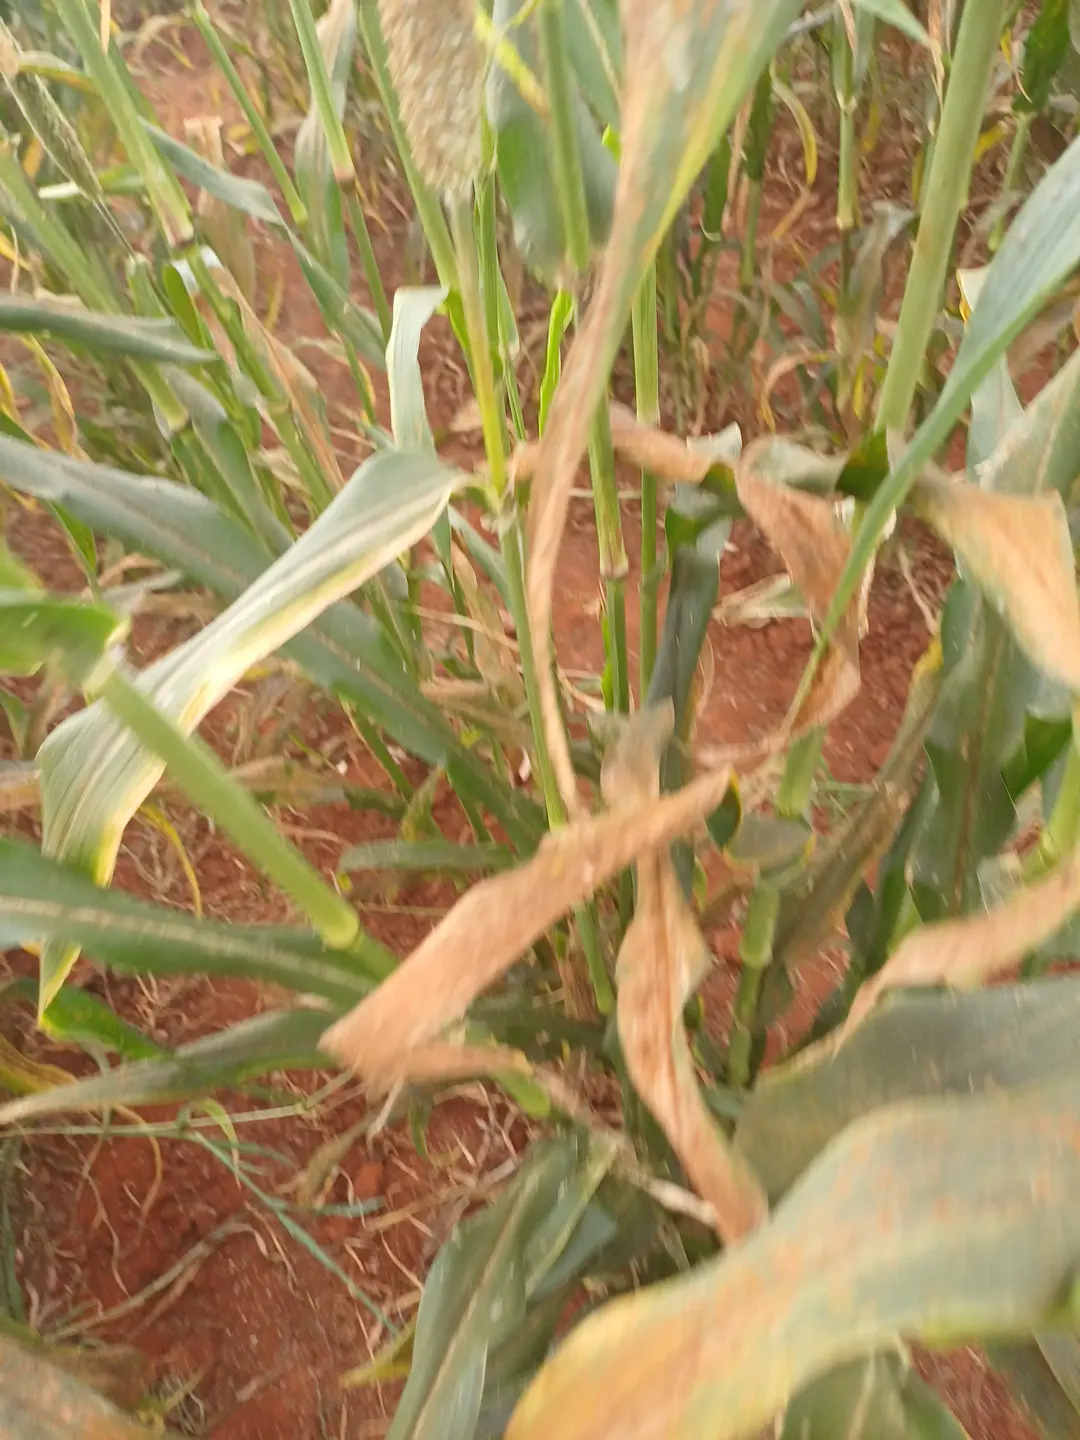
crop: pearl millet
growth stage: filling grain
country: Kenya
